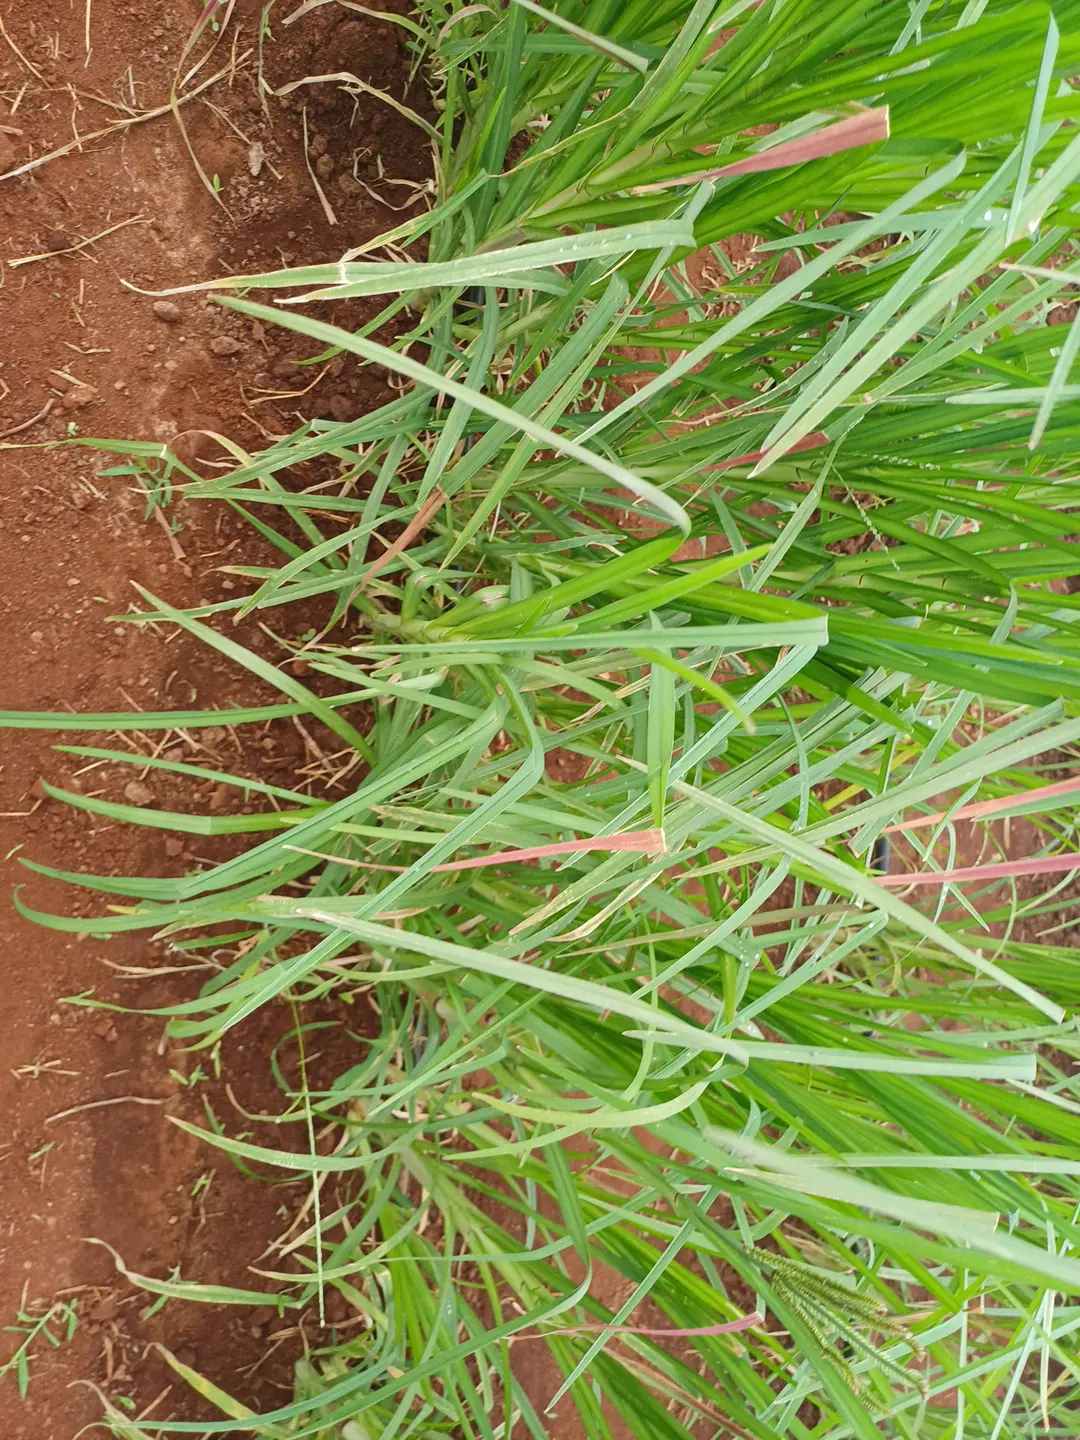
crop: finger millet
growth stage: vegetative
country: Kenya
